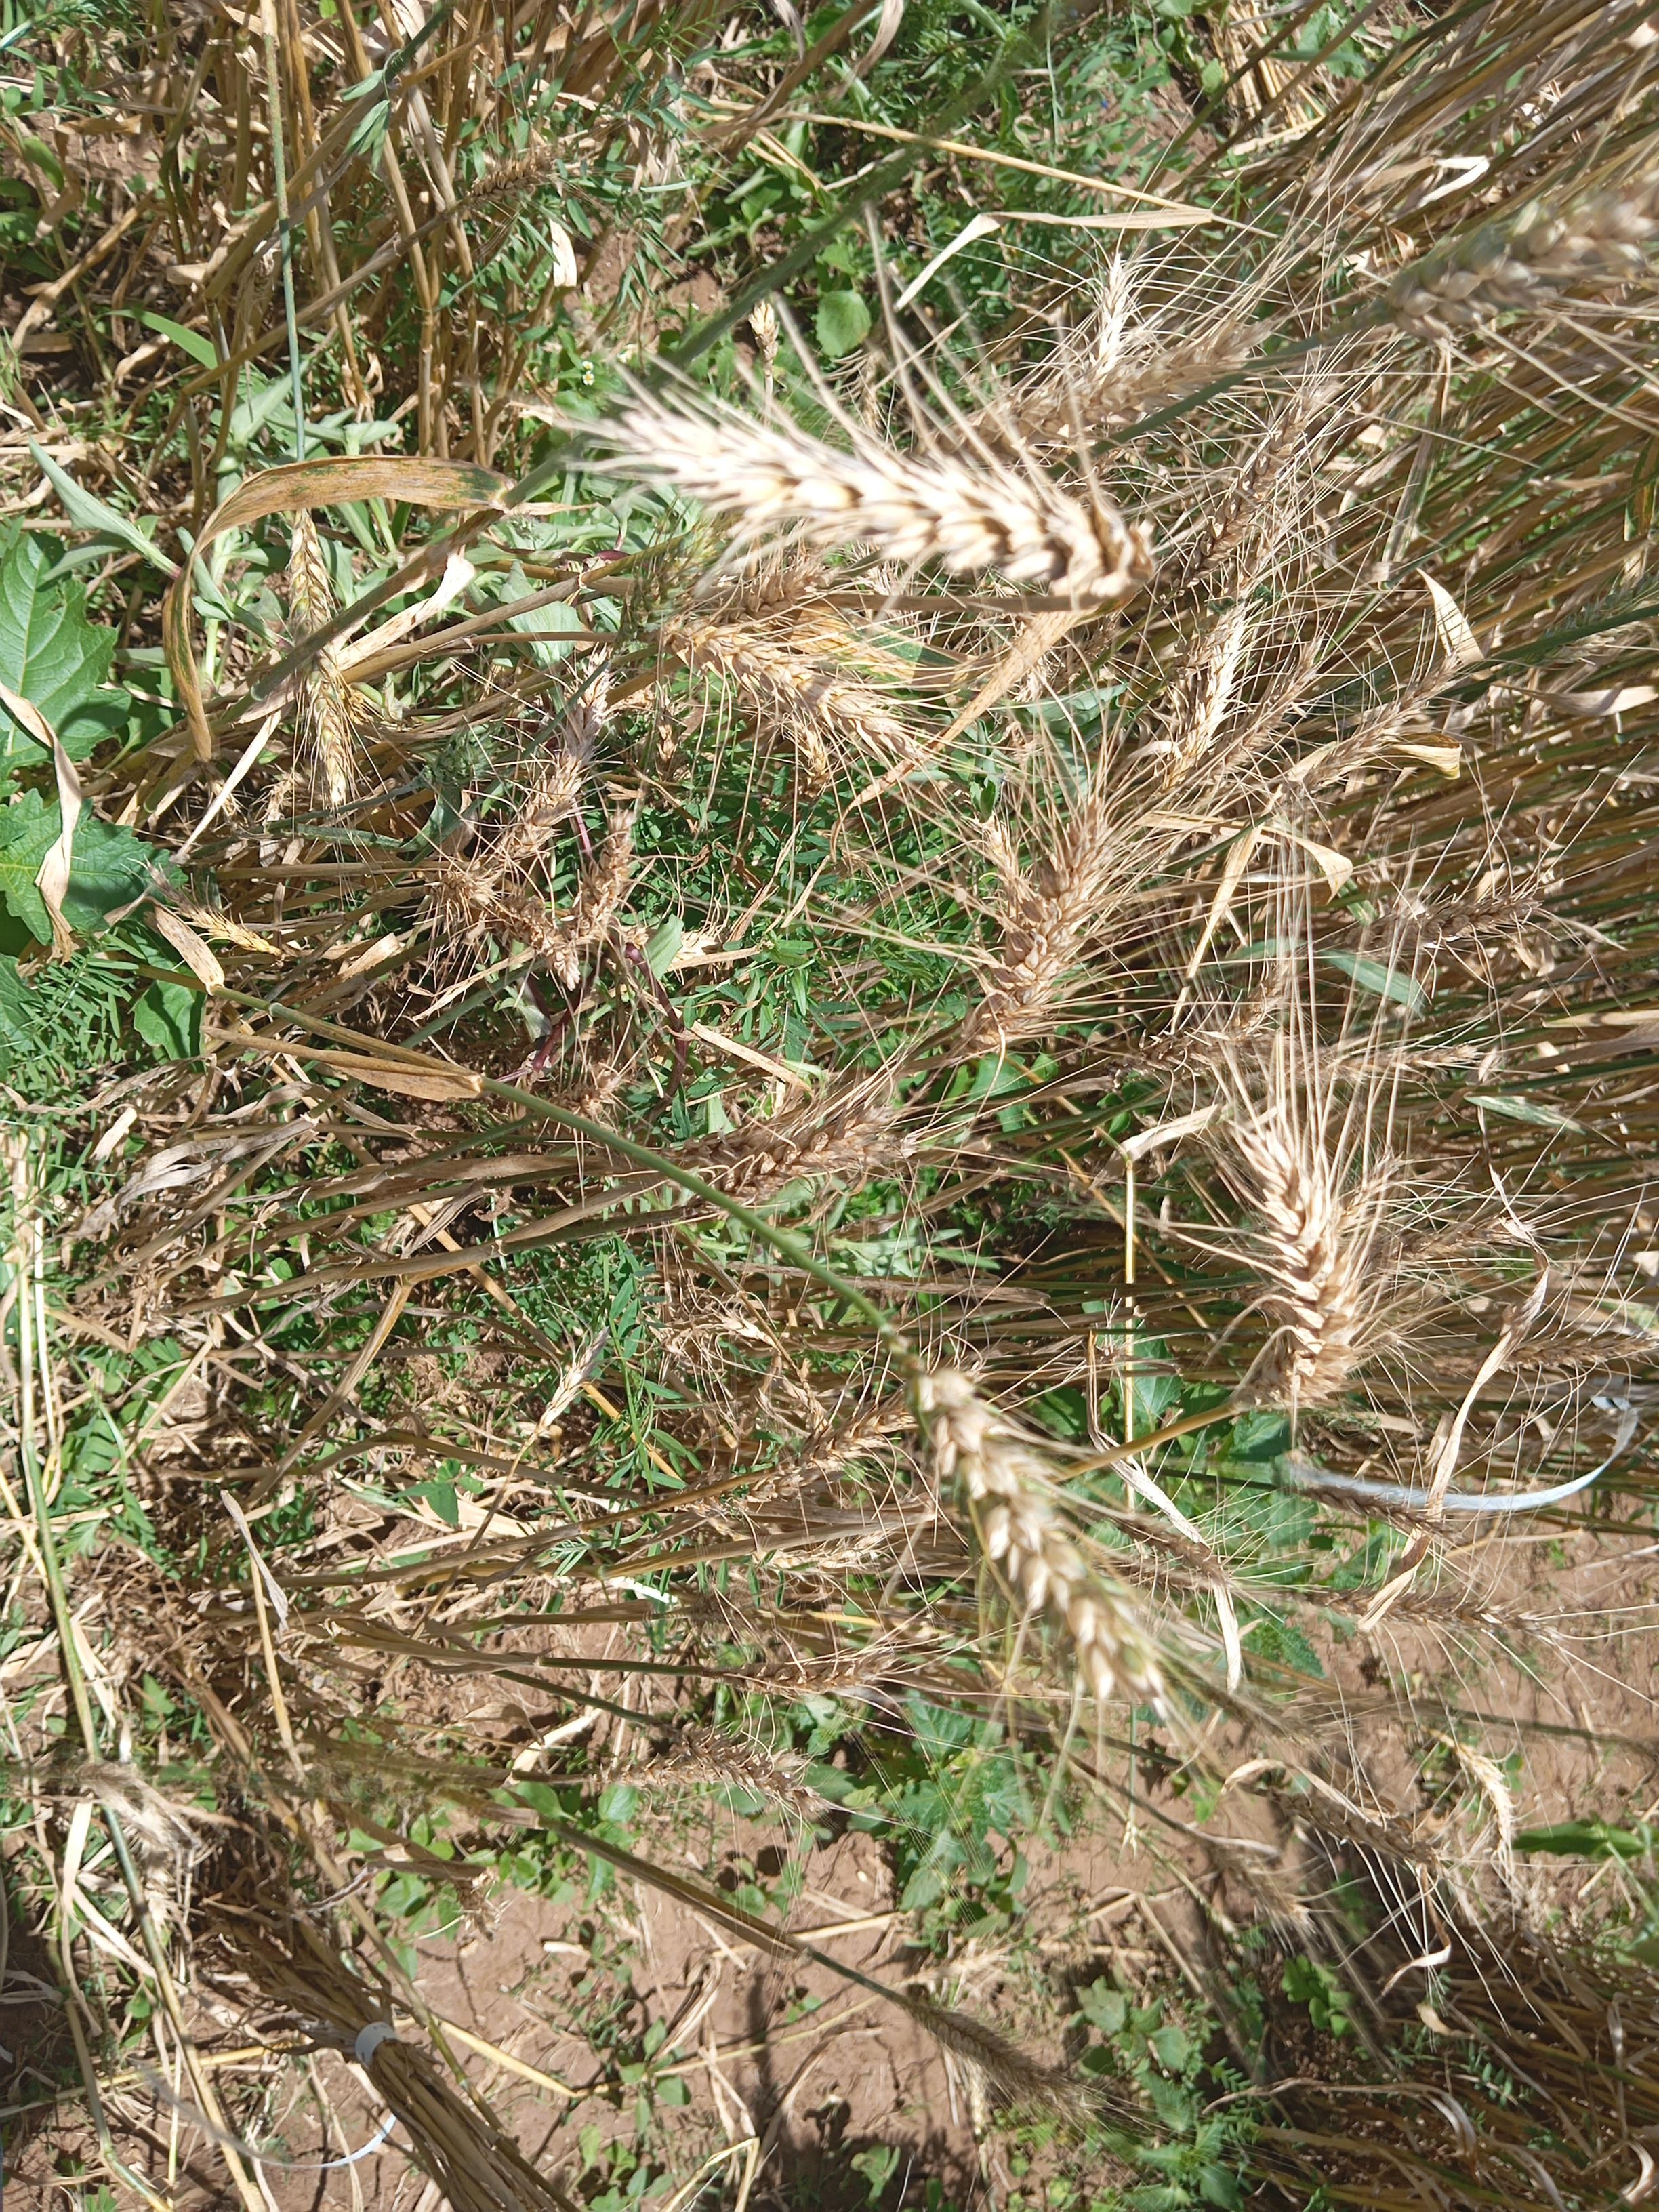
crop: wheat
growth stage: maturity
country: Kenya
